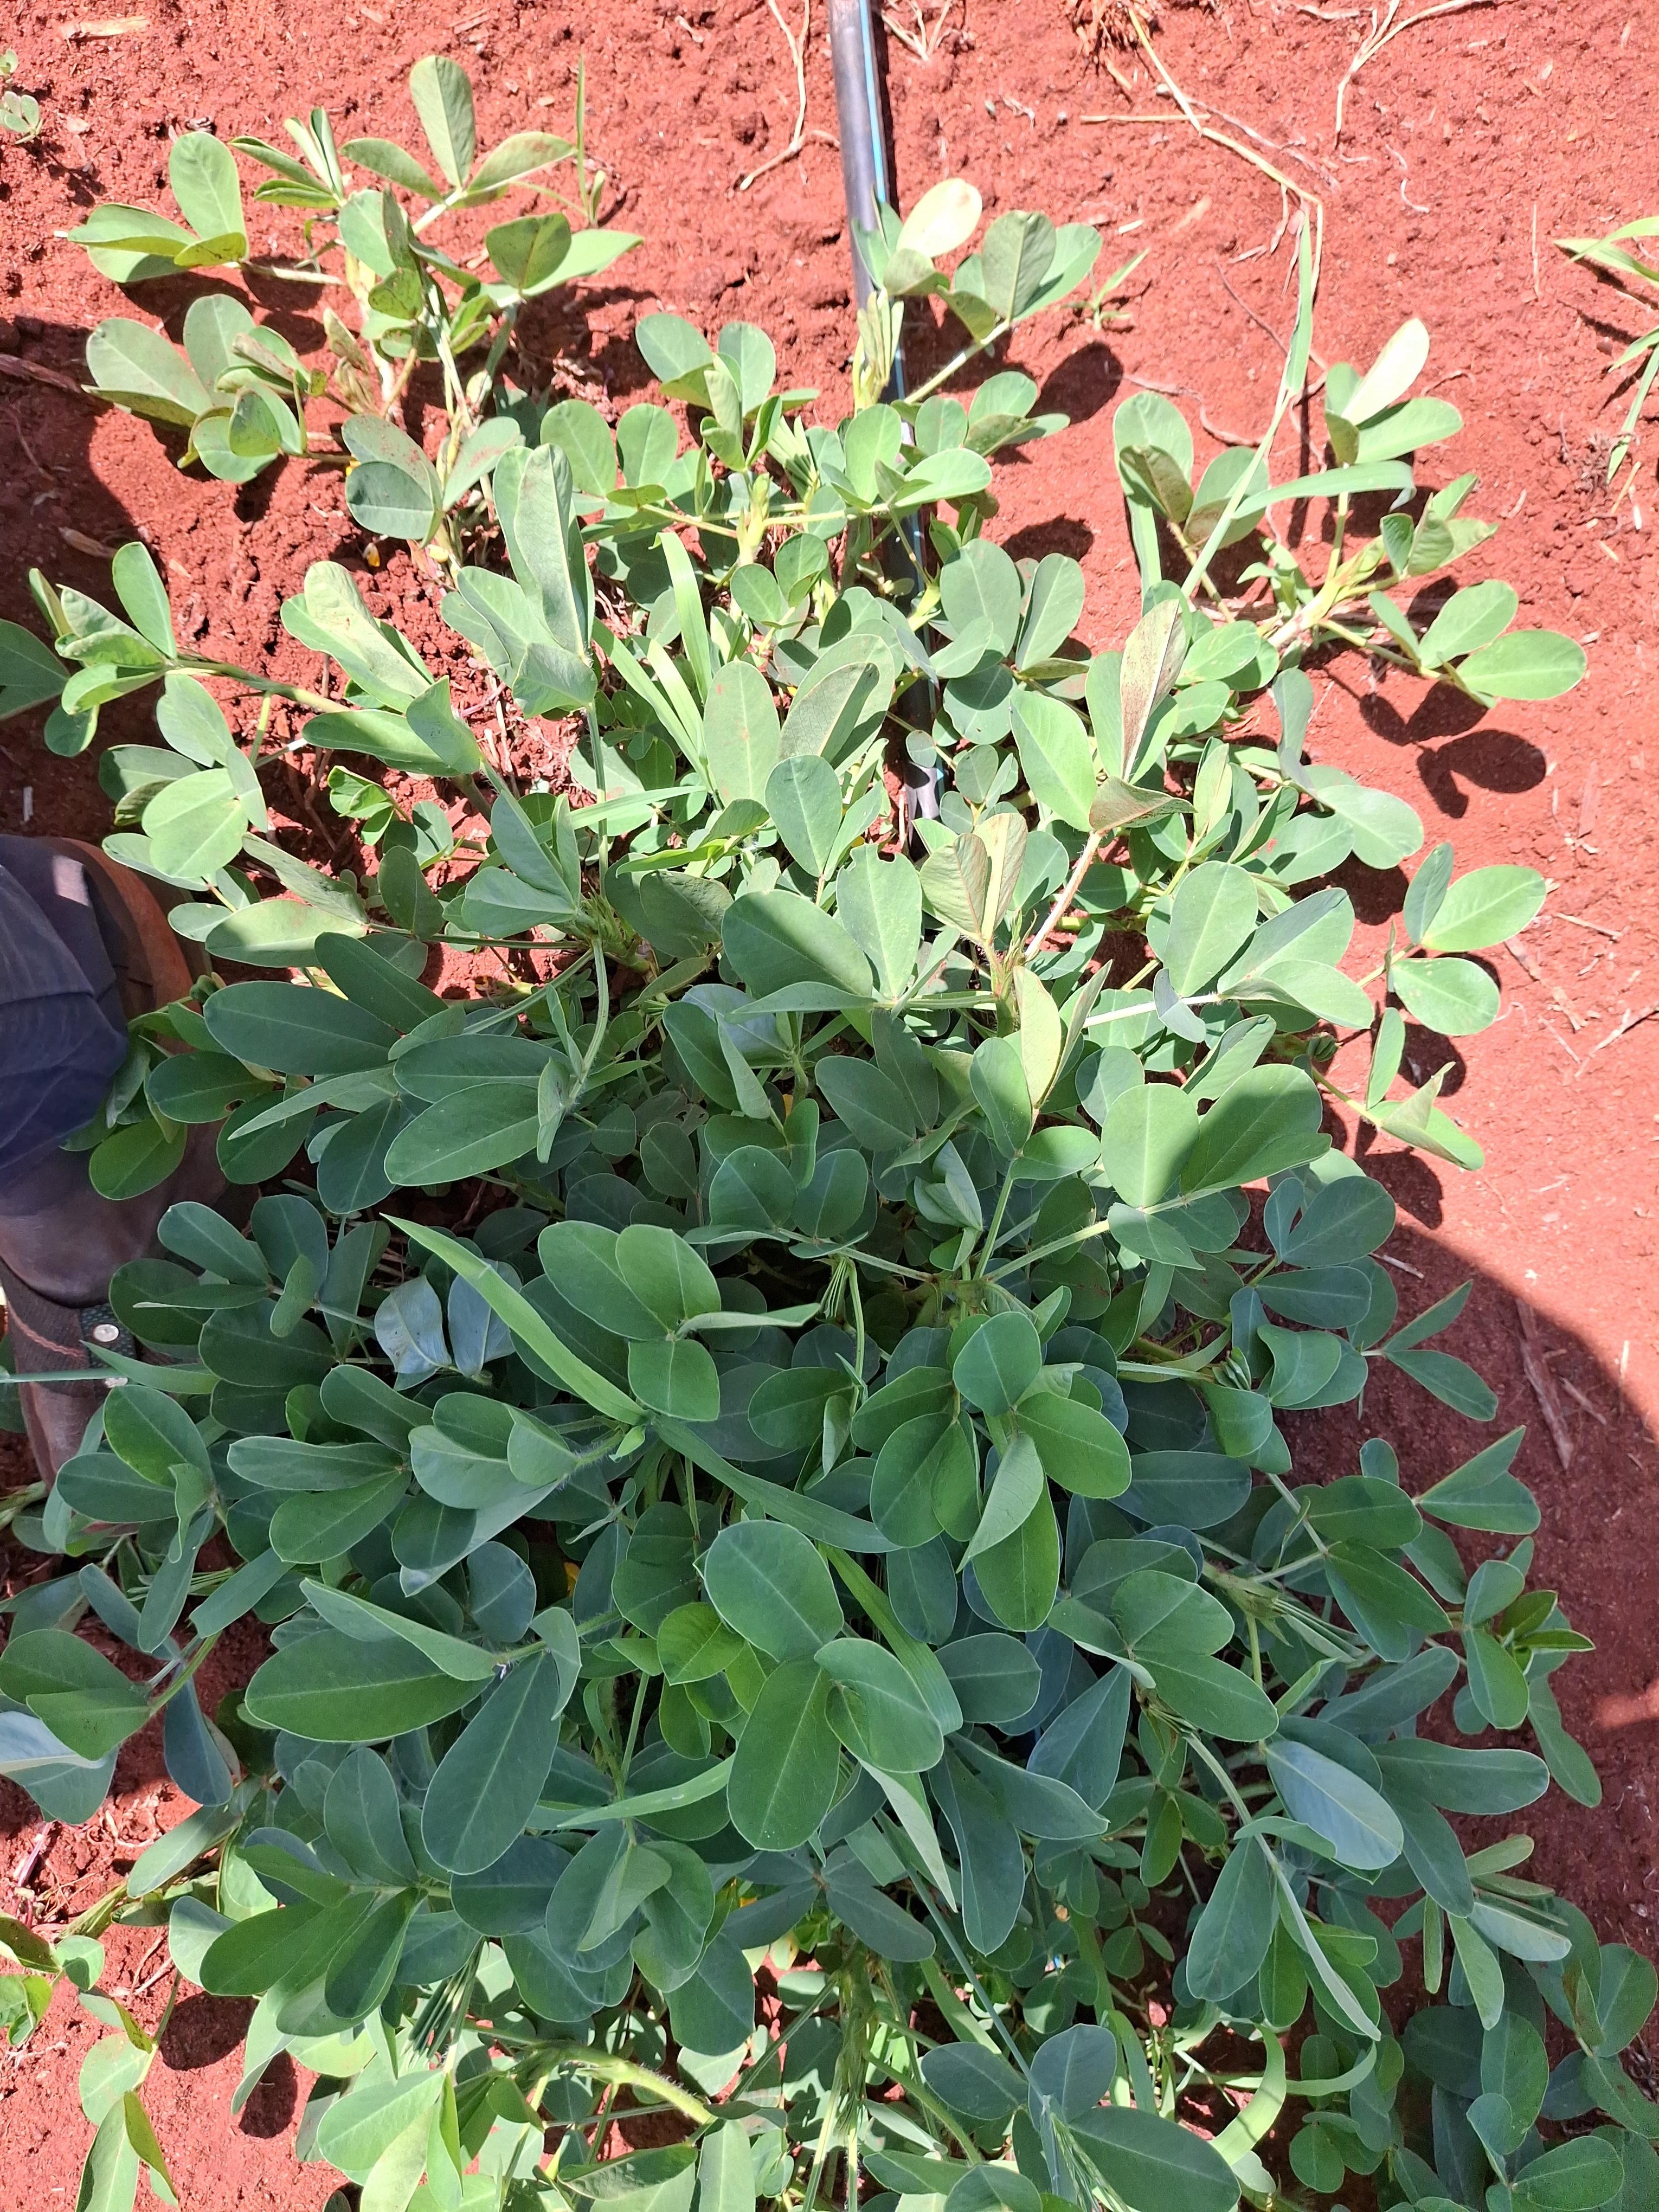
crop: groundnut
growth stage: flowering
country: Kenya
